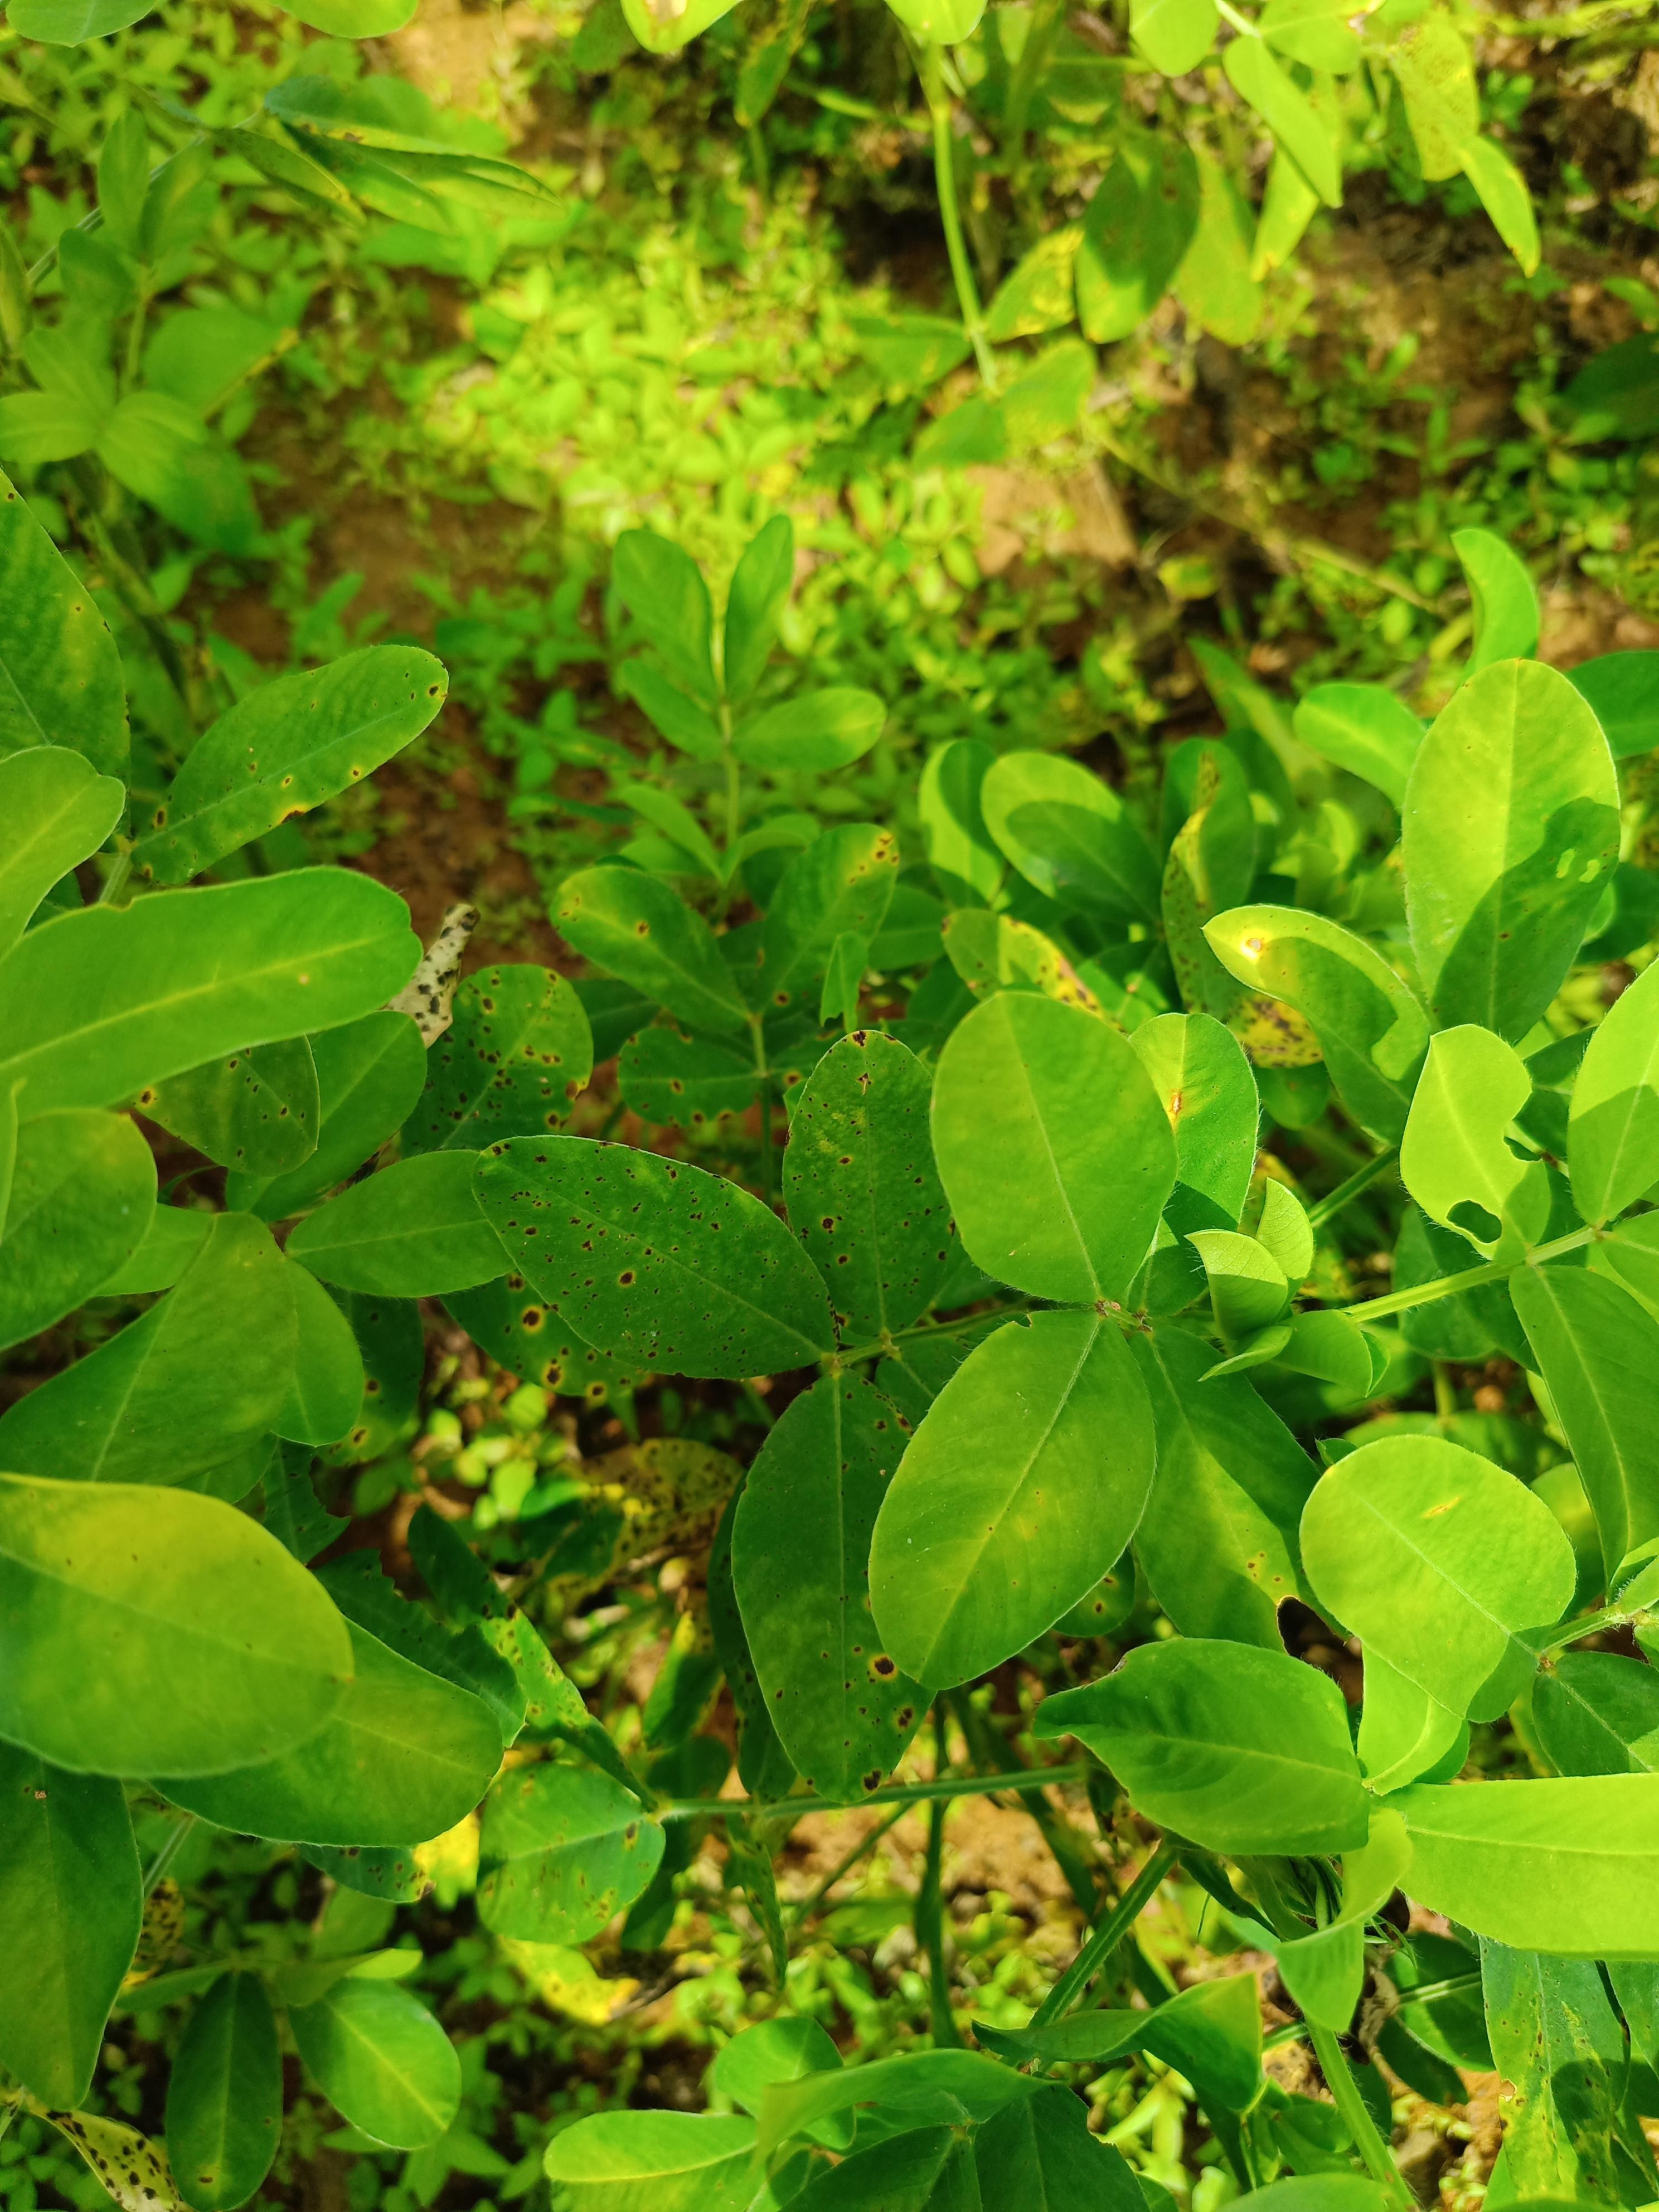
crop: groundnut
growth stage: development pod
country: Ghana
